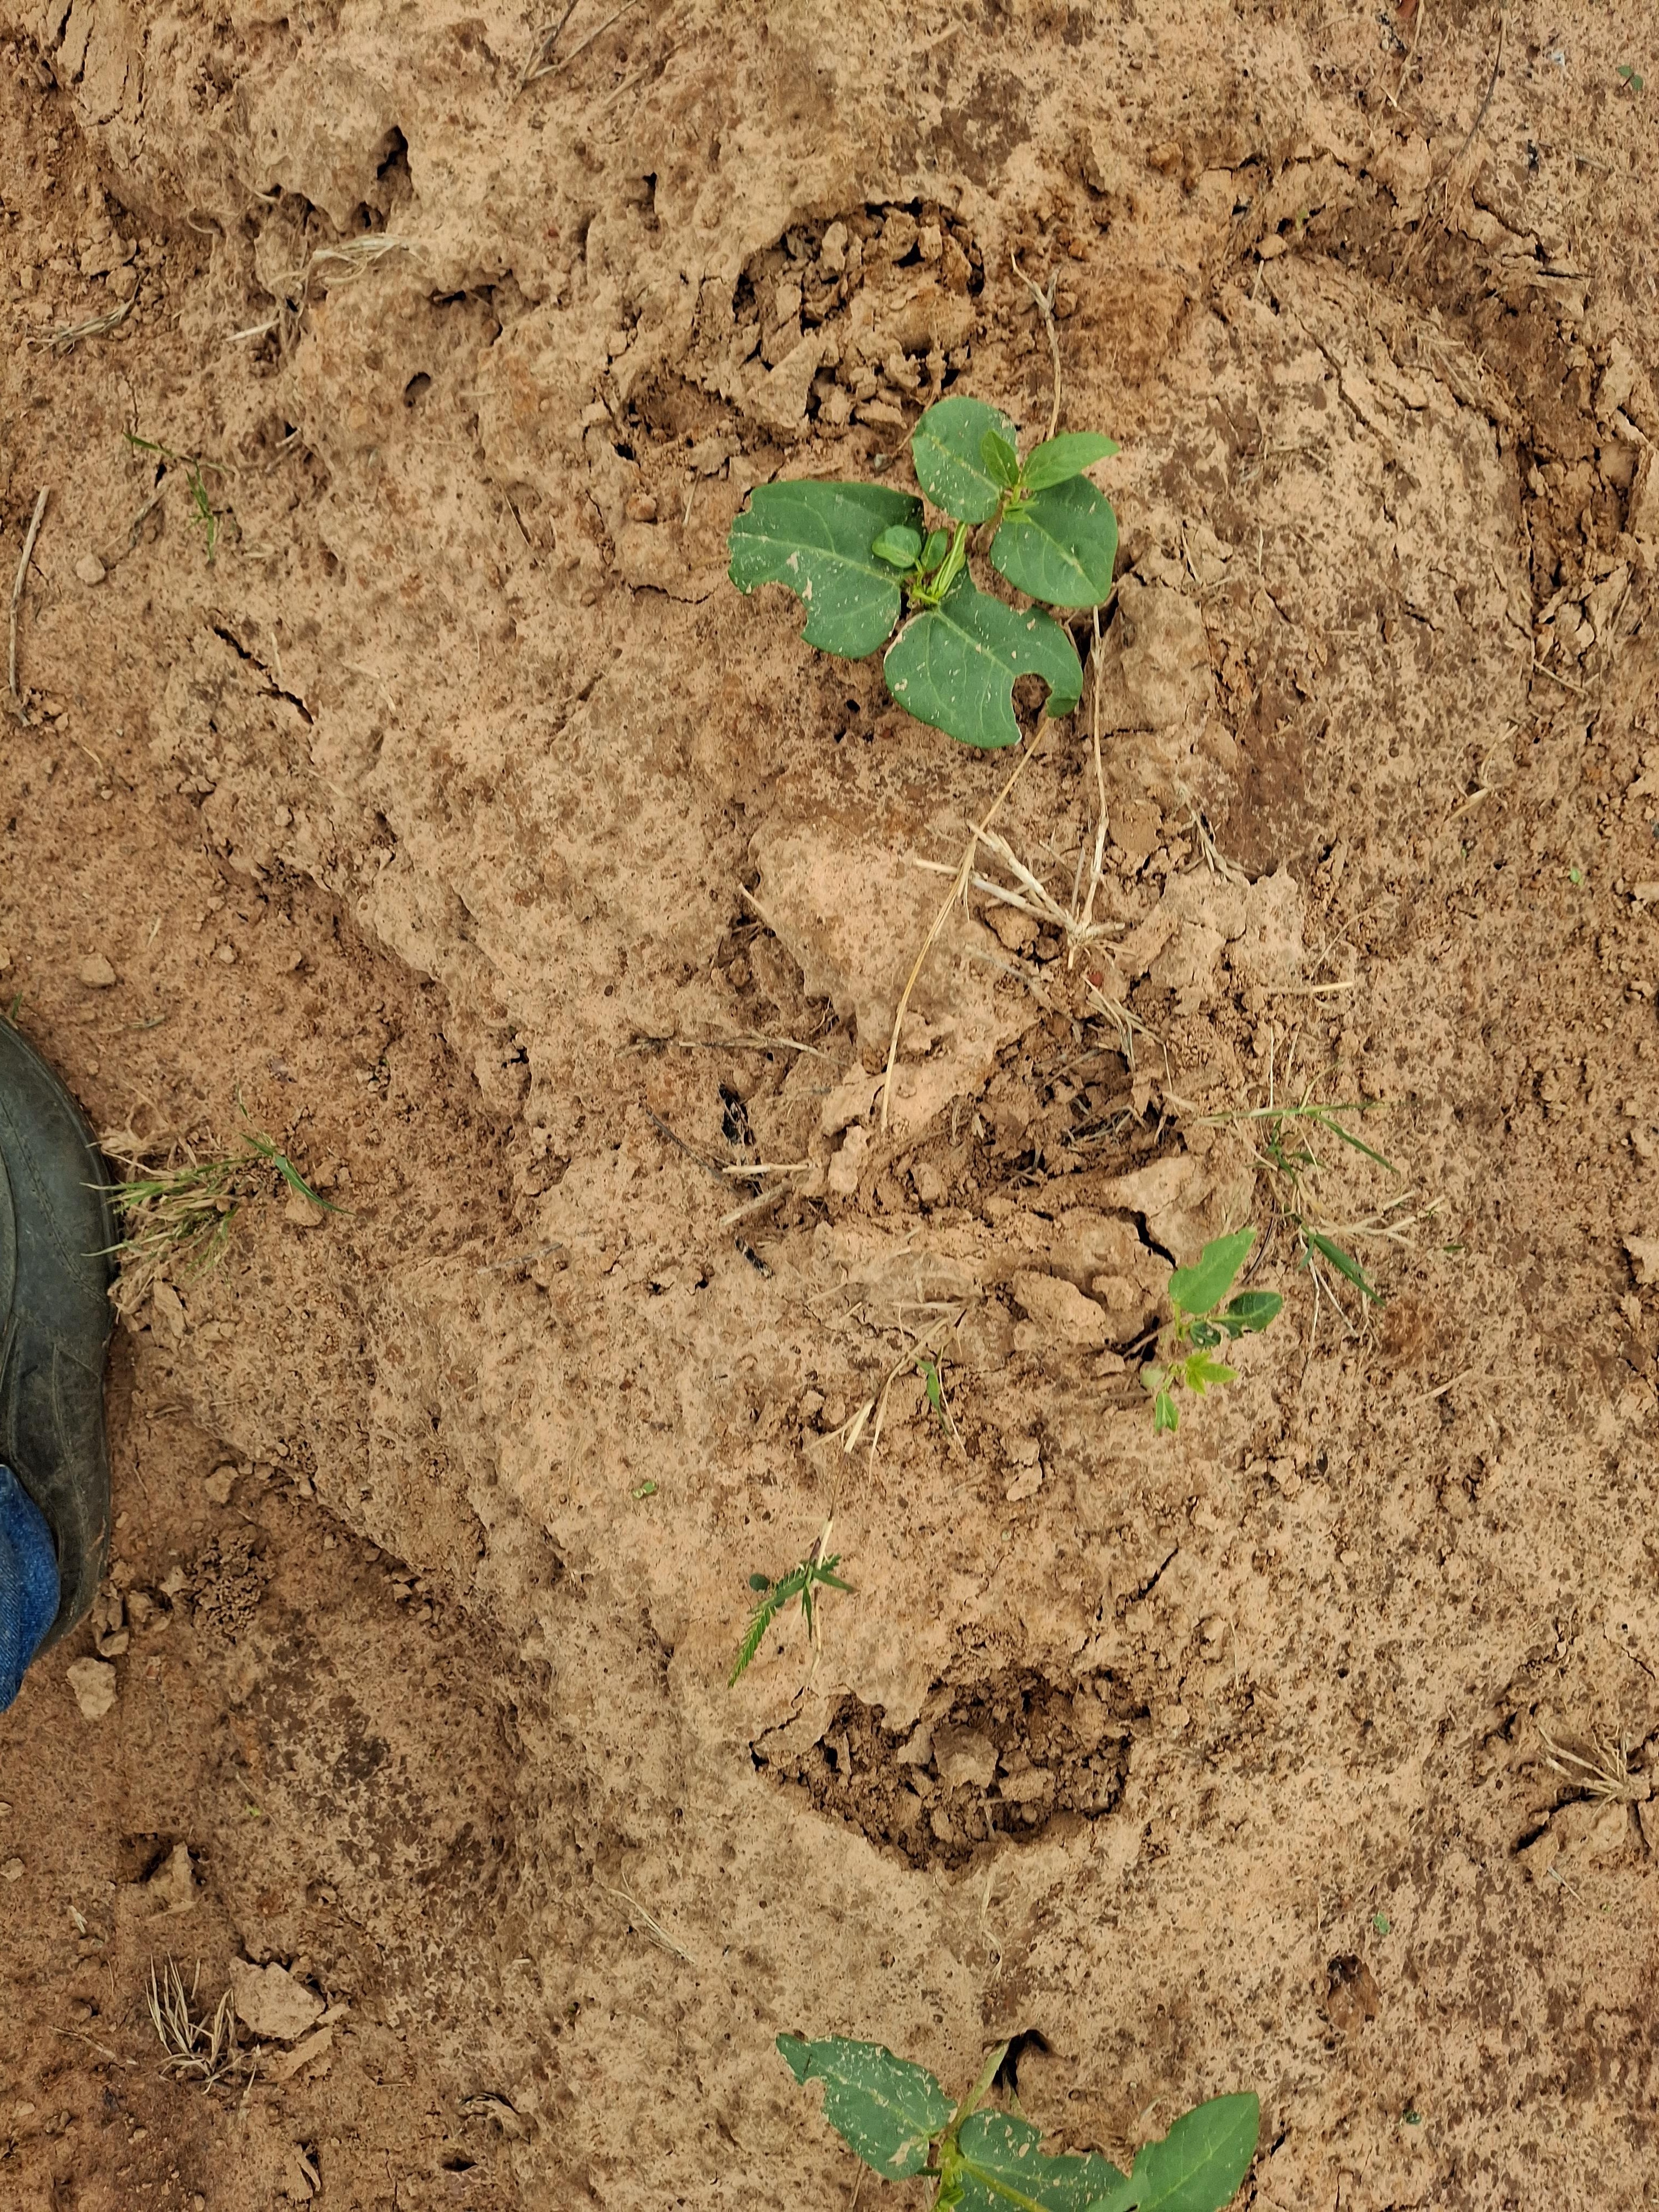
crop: cowpea
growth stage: emergence
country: Nigeria
